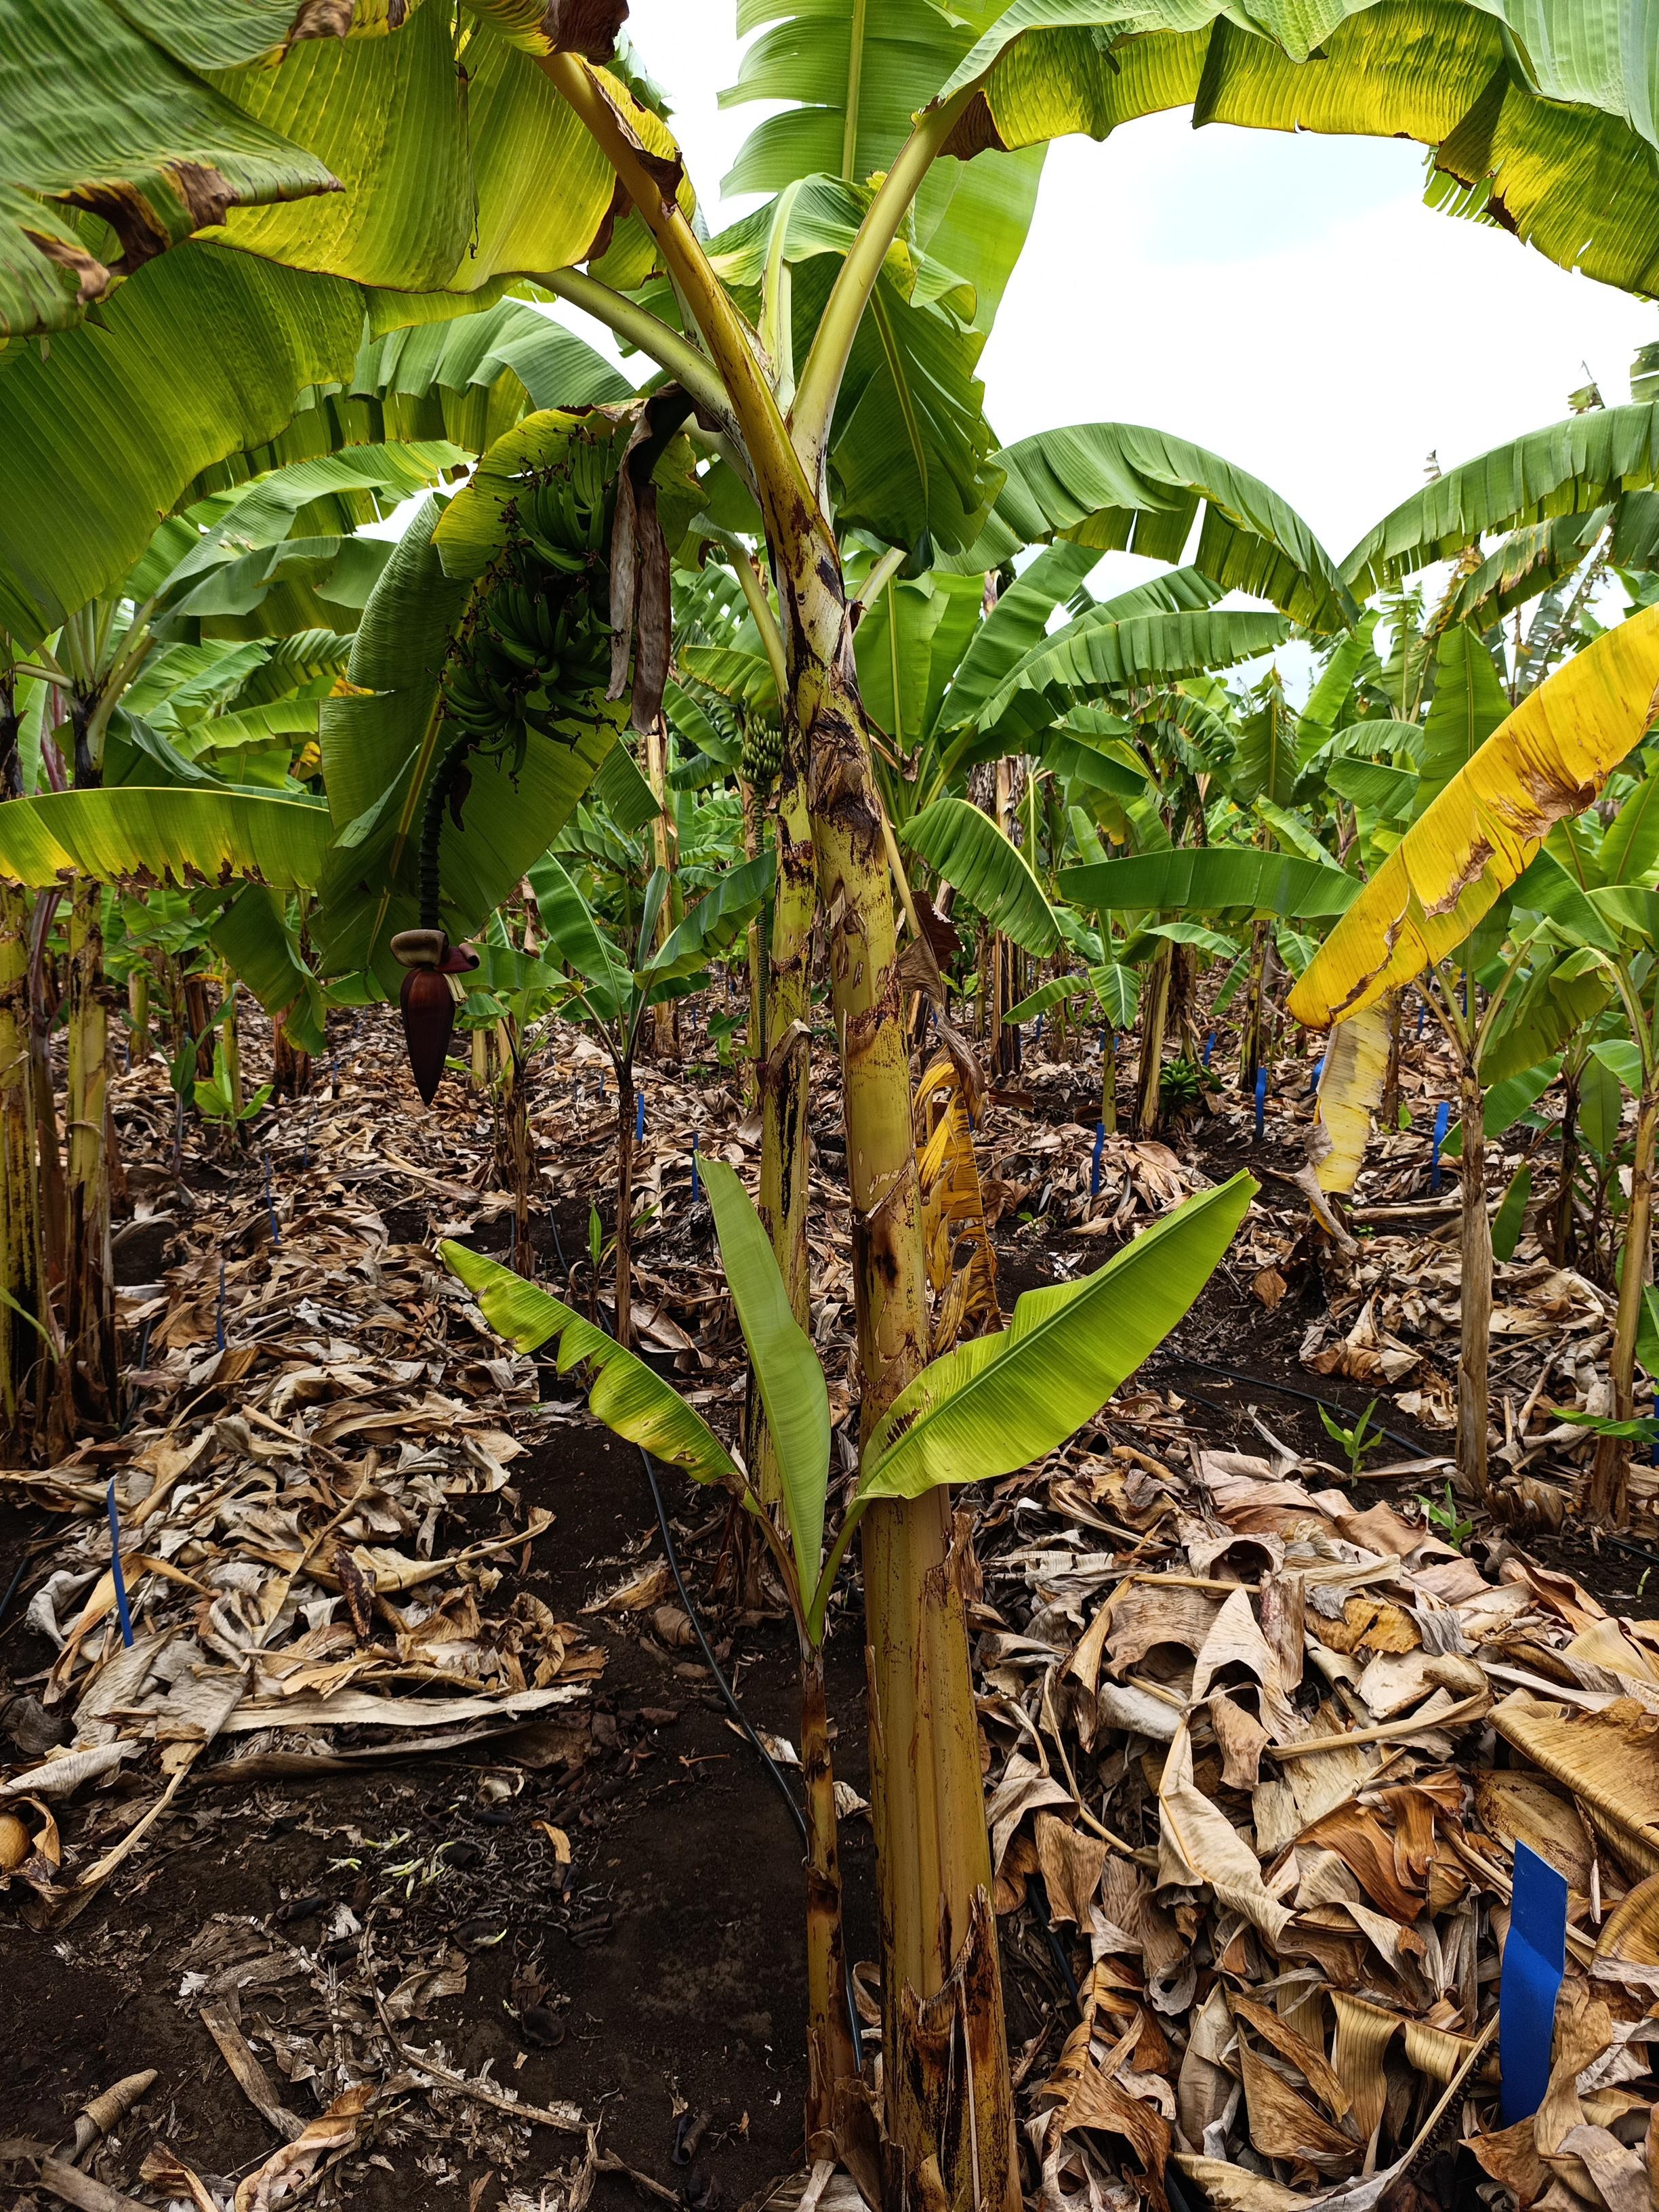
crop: banana
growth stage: development fruit
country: Tanzania
